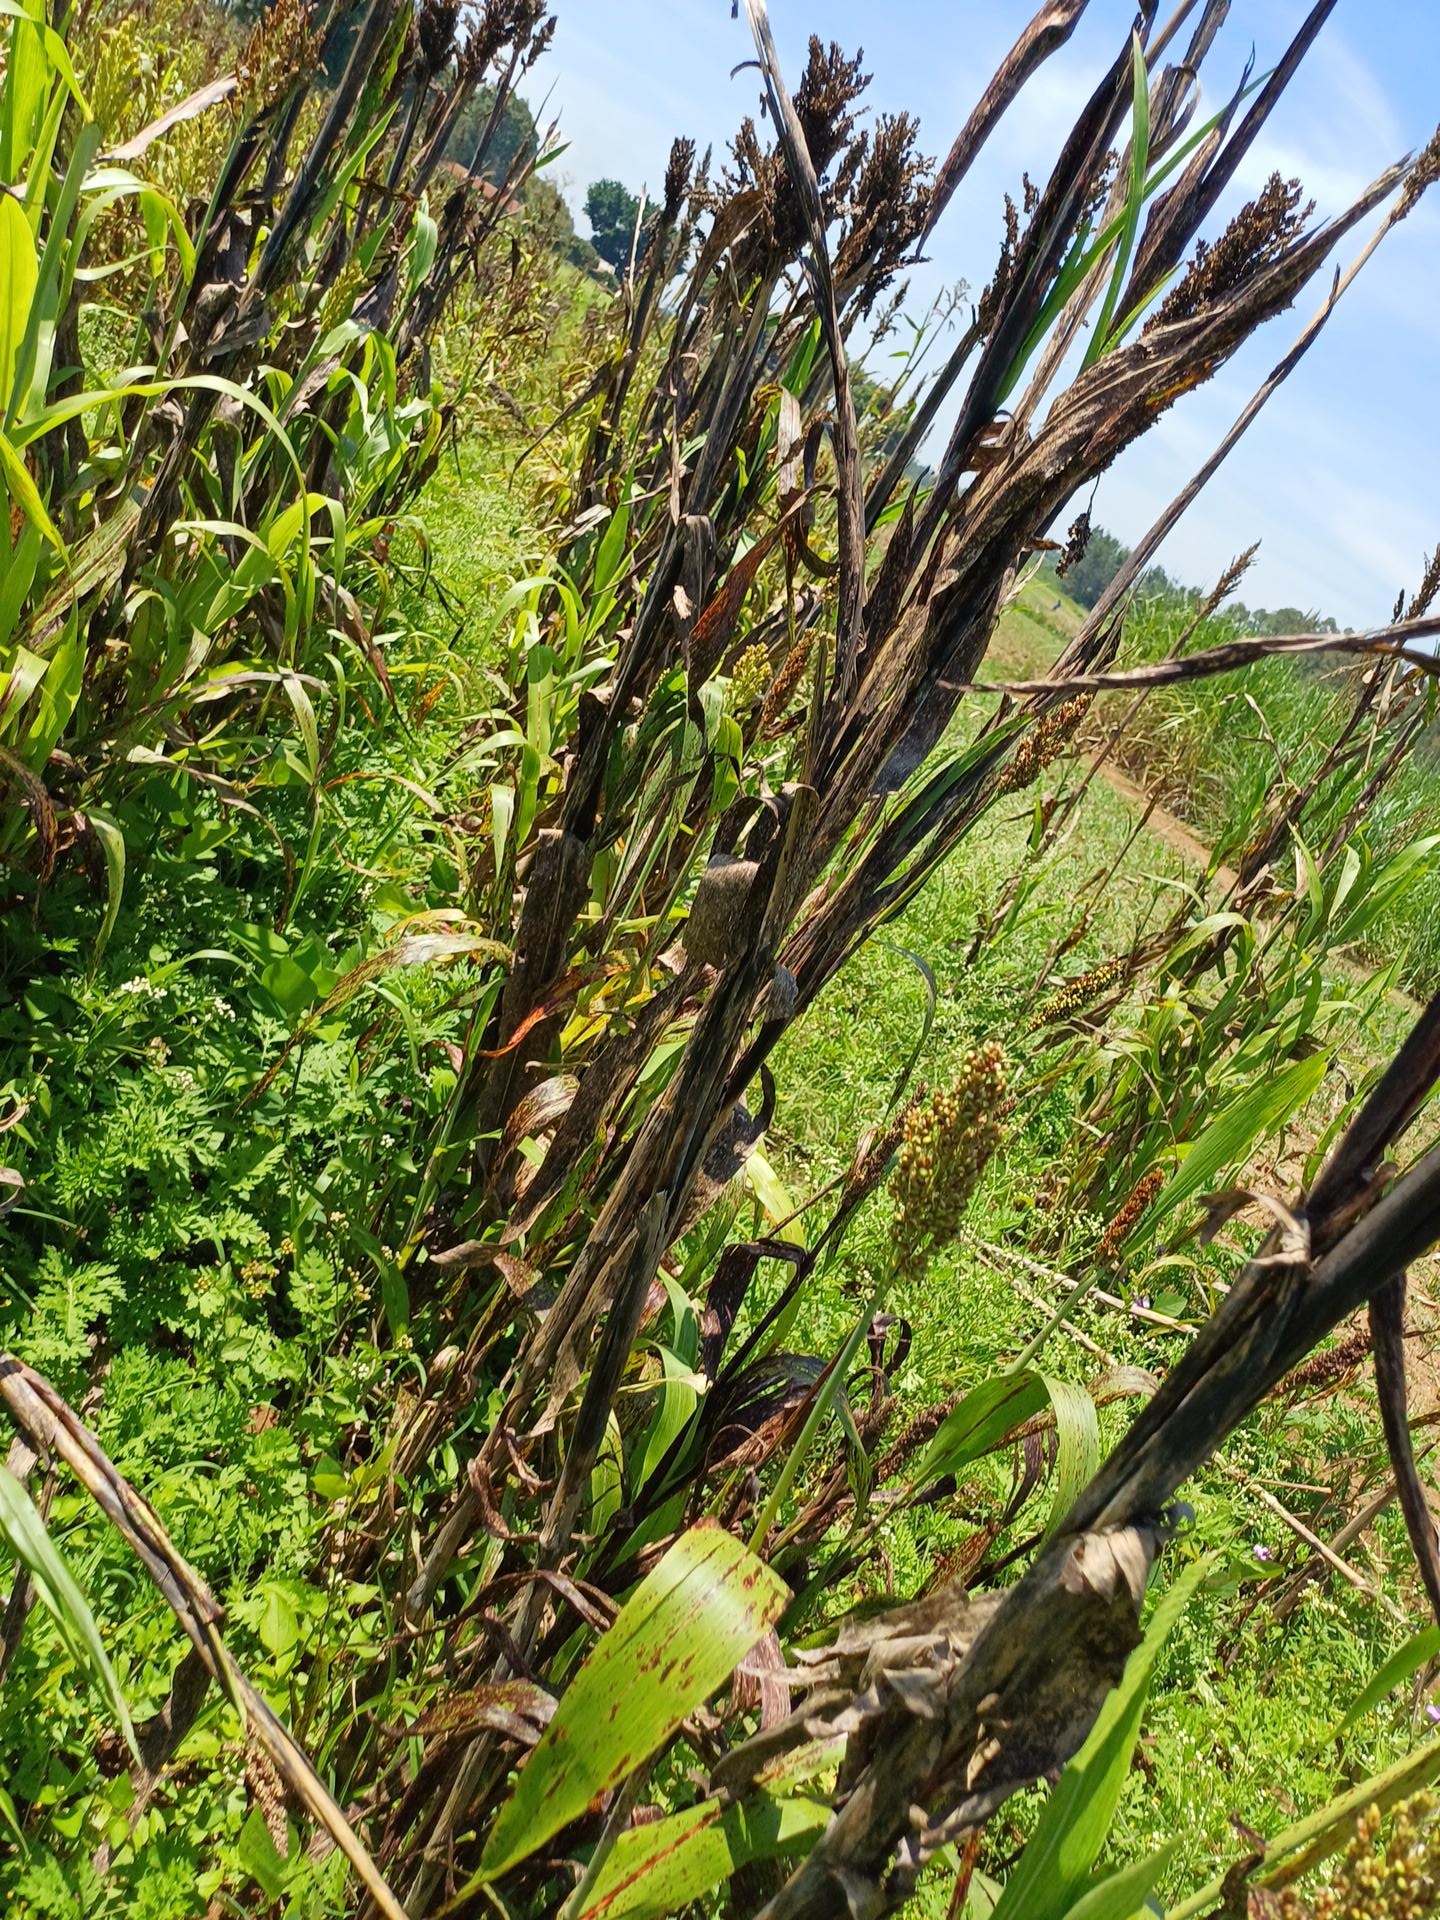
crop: sorghum
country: Kenya
